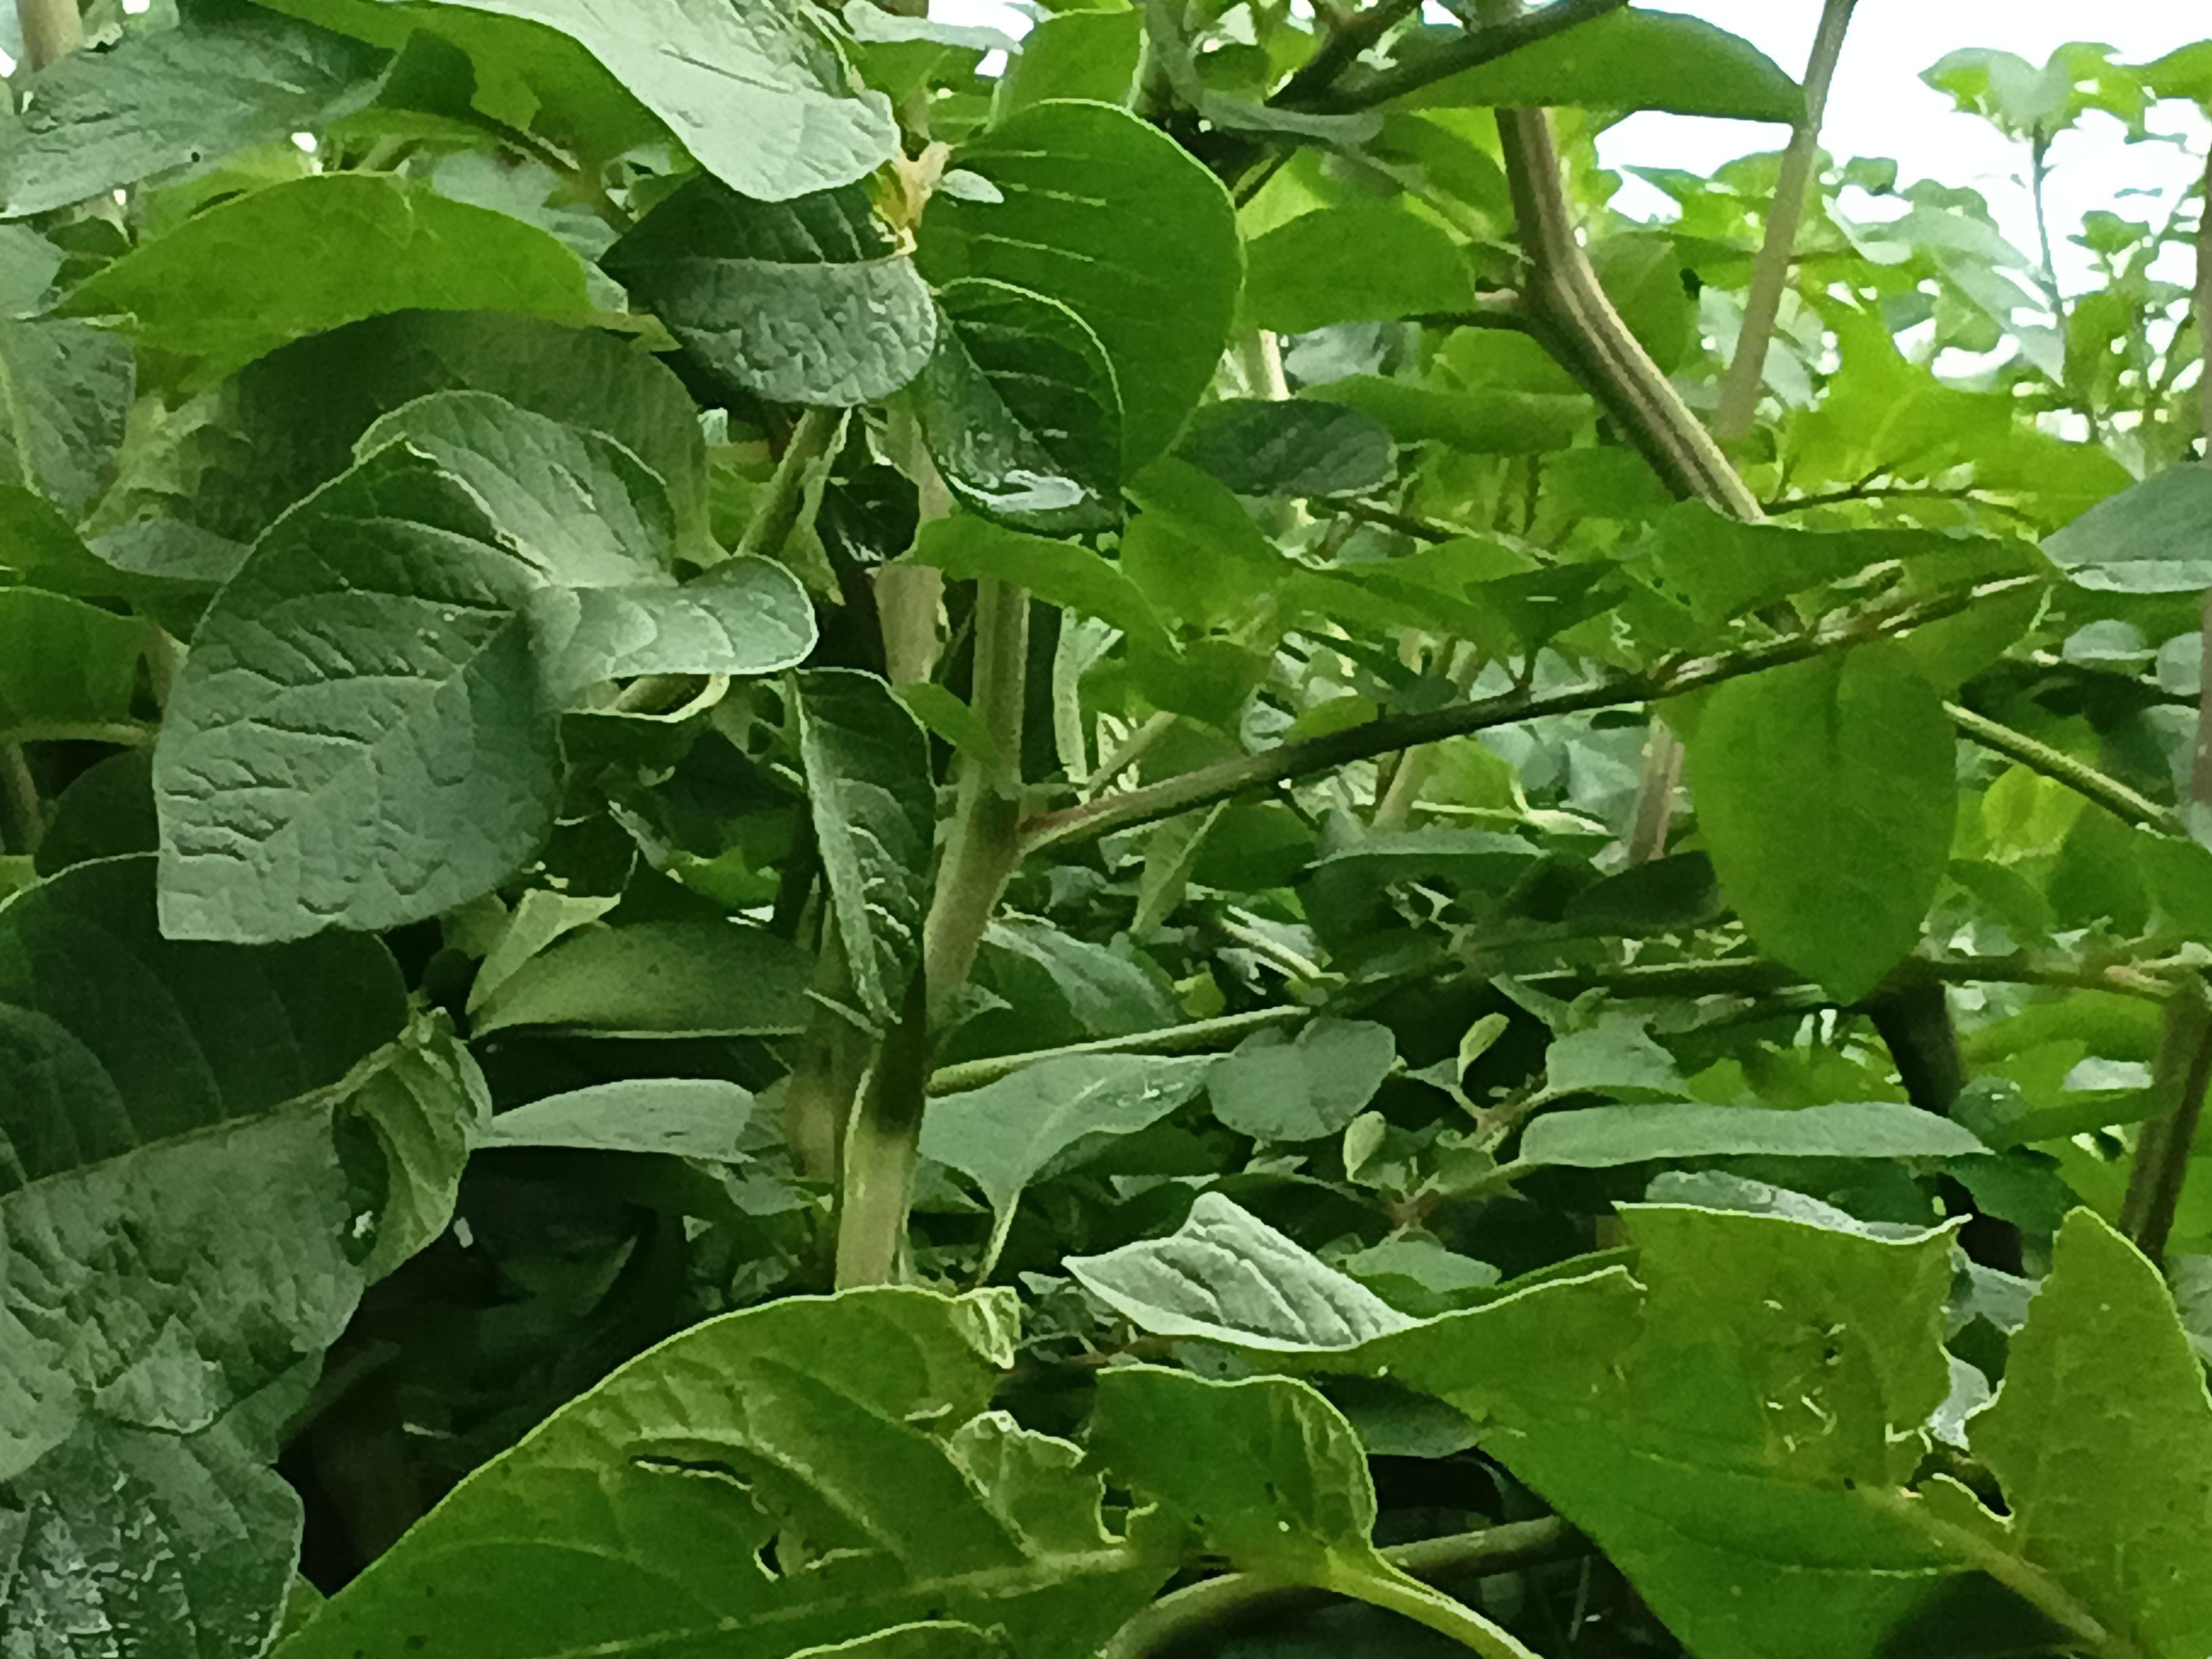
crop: potato
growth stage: vegetative
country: Kenya
